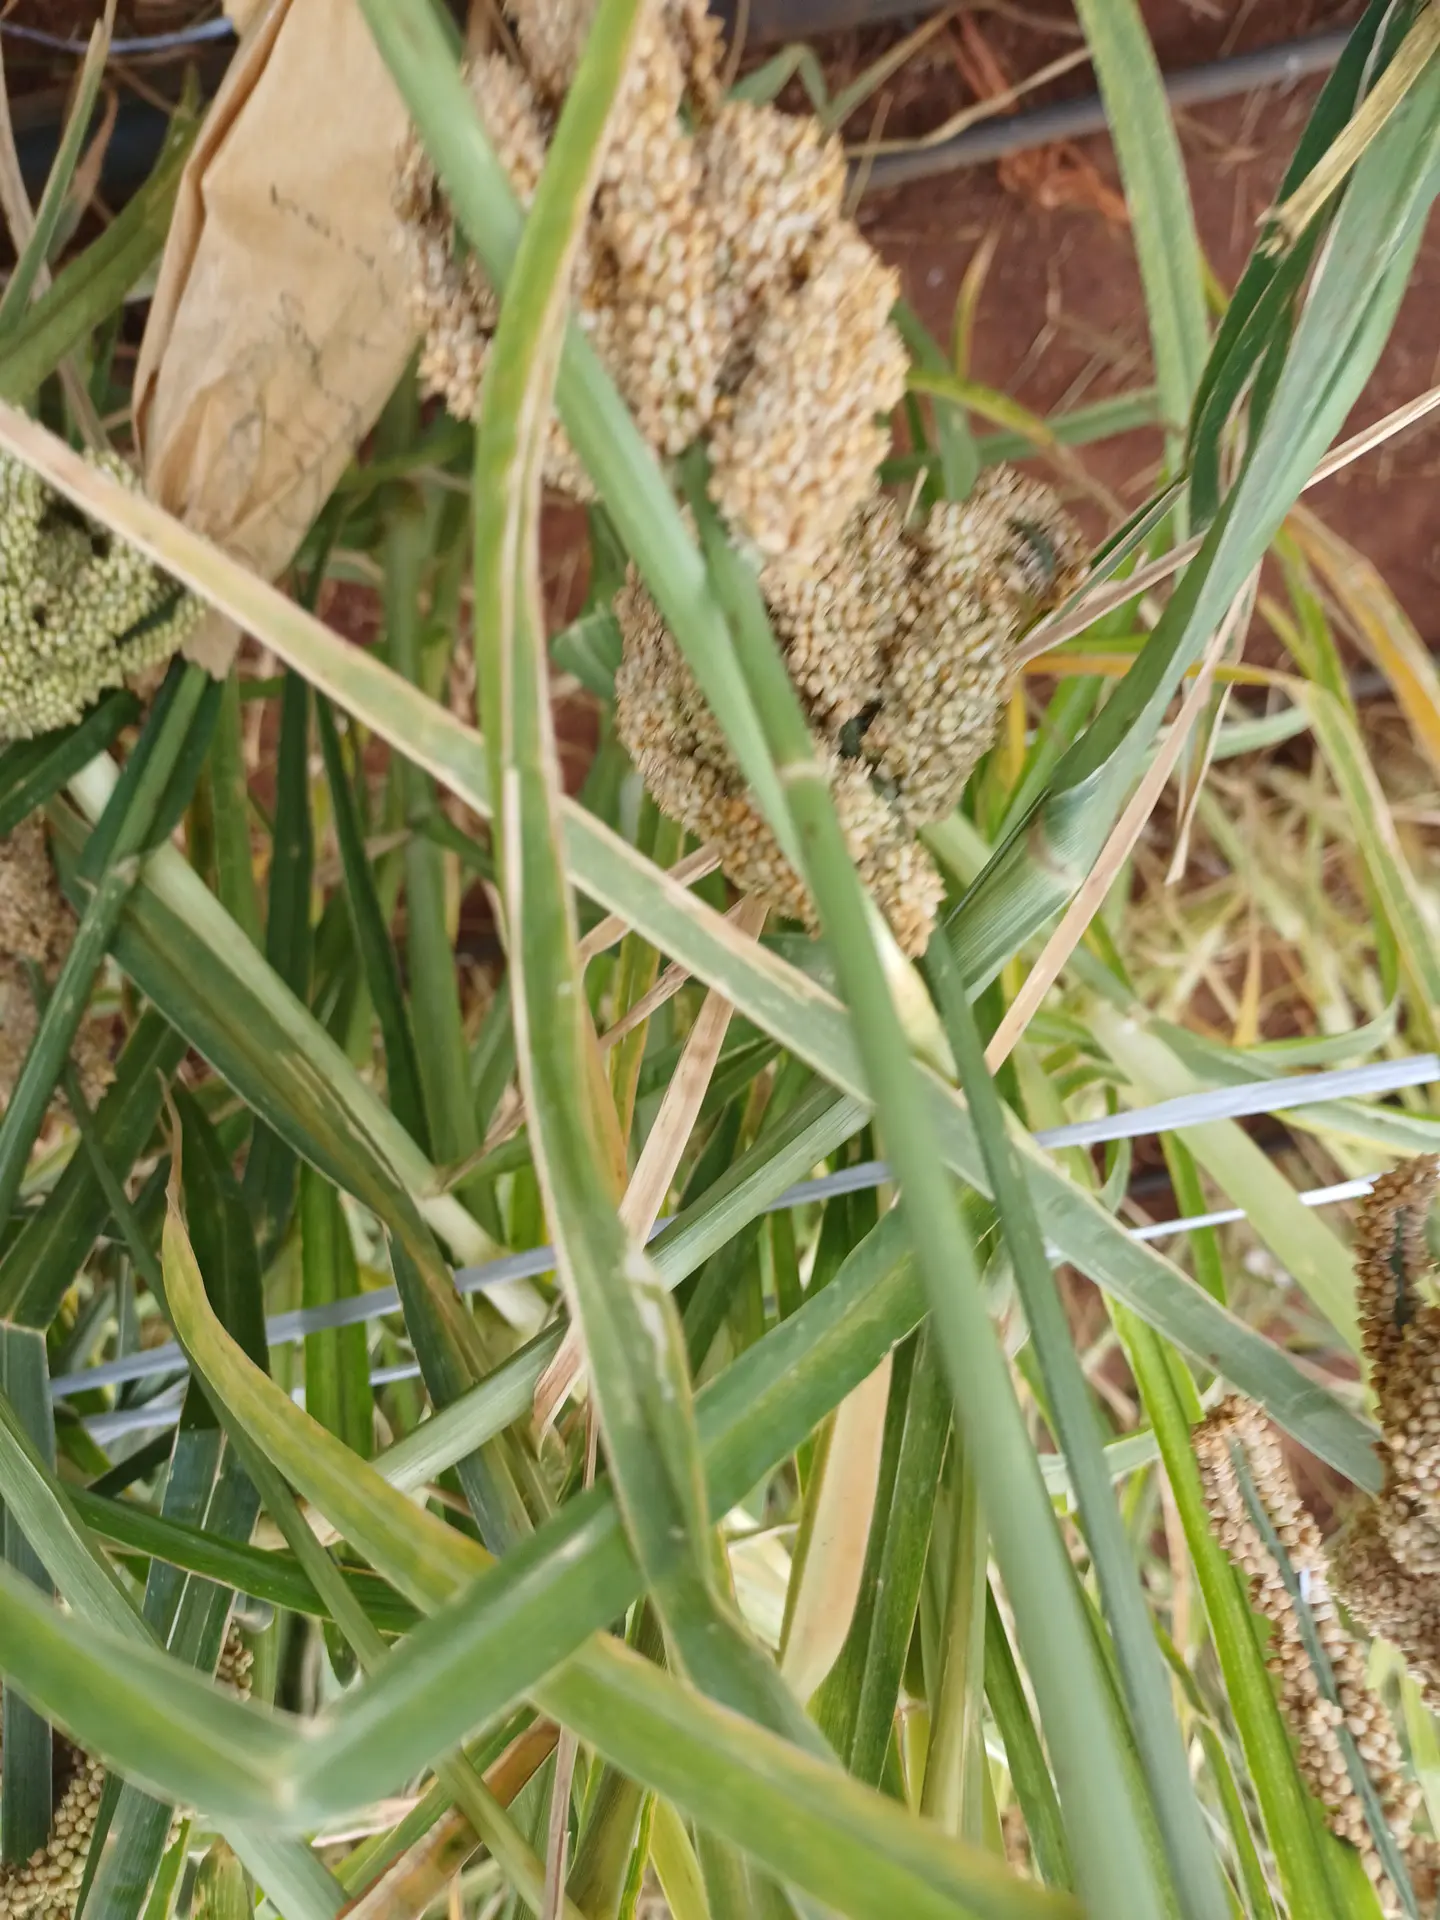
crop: finger millet
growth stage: filling grain
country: Kenya
